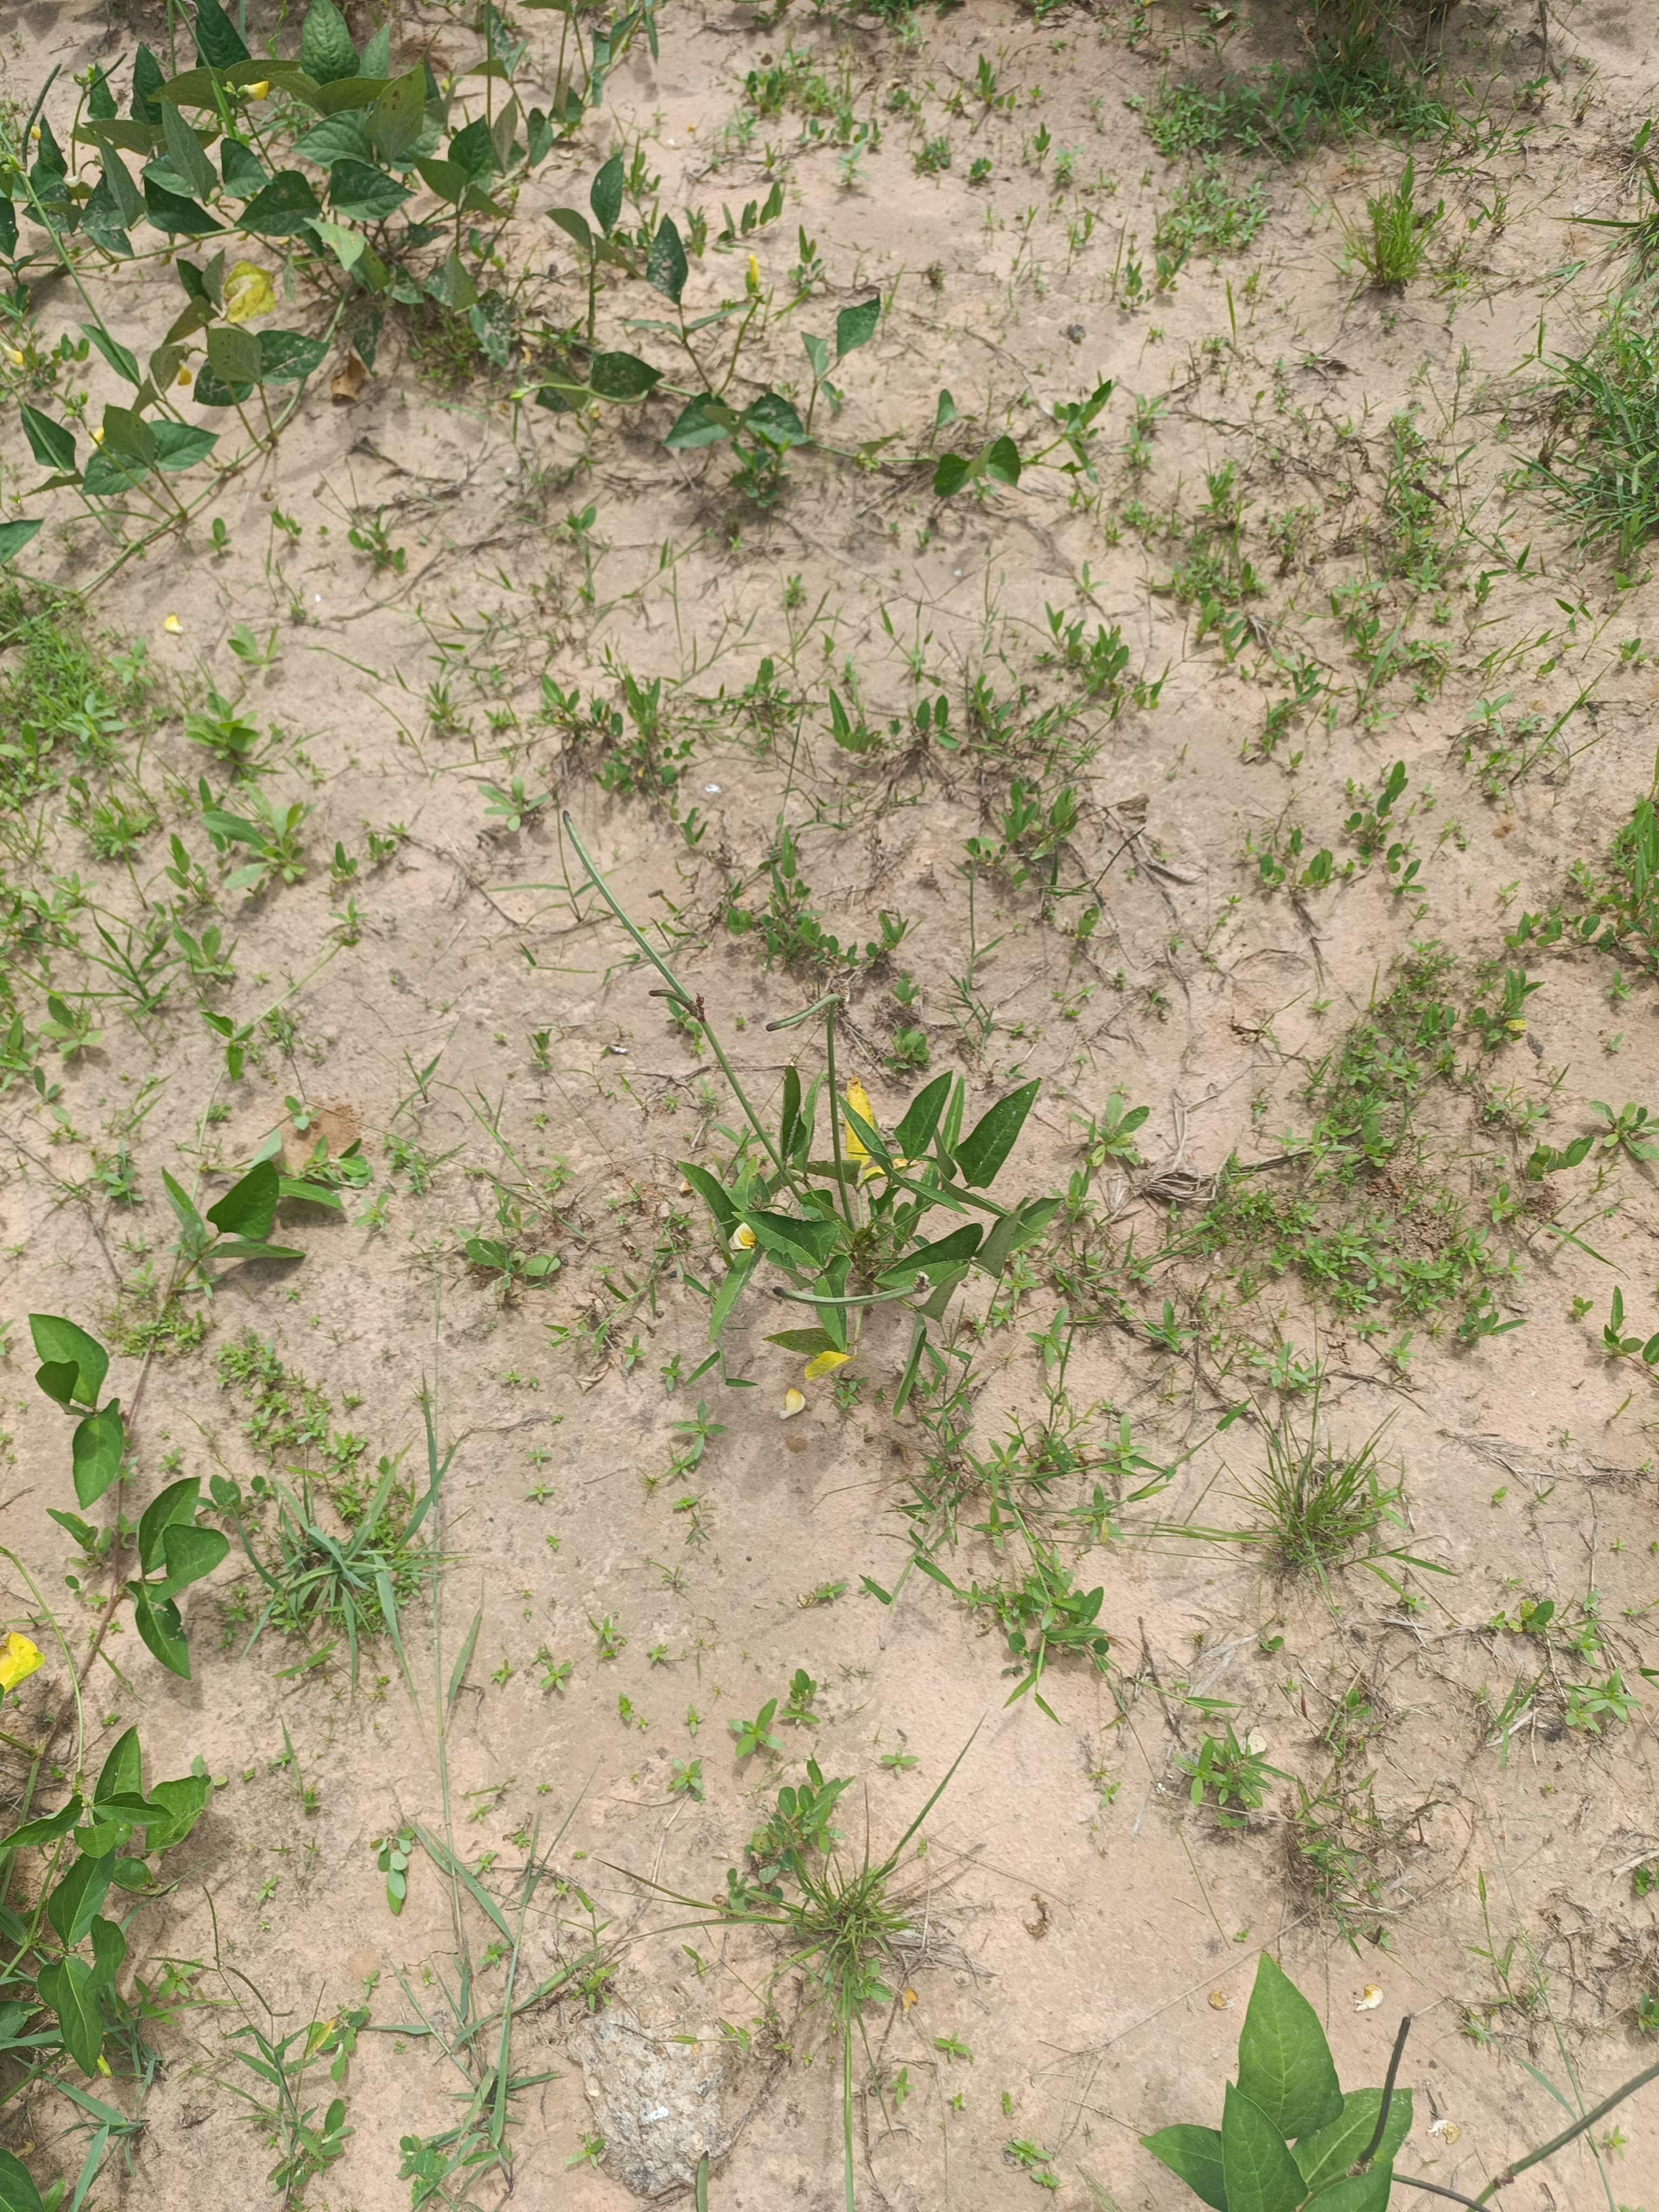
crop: cowpea
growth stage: maturity
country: Nigeria
